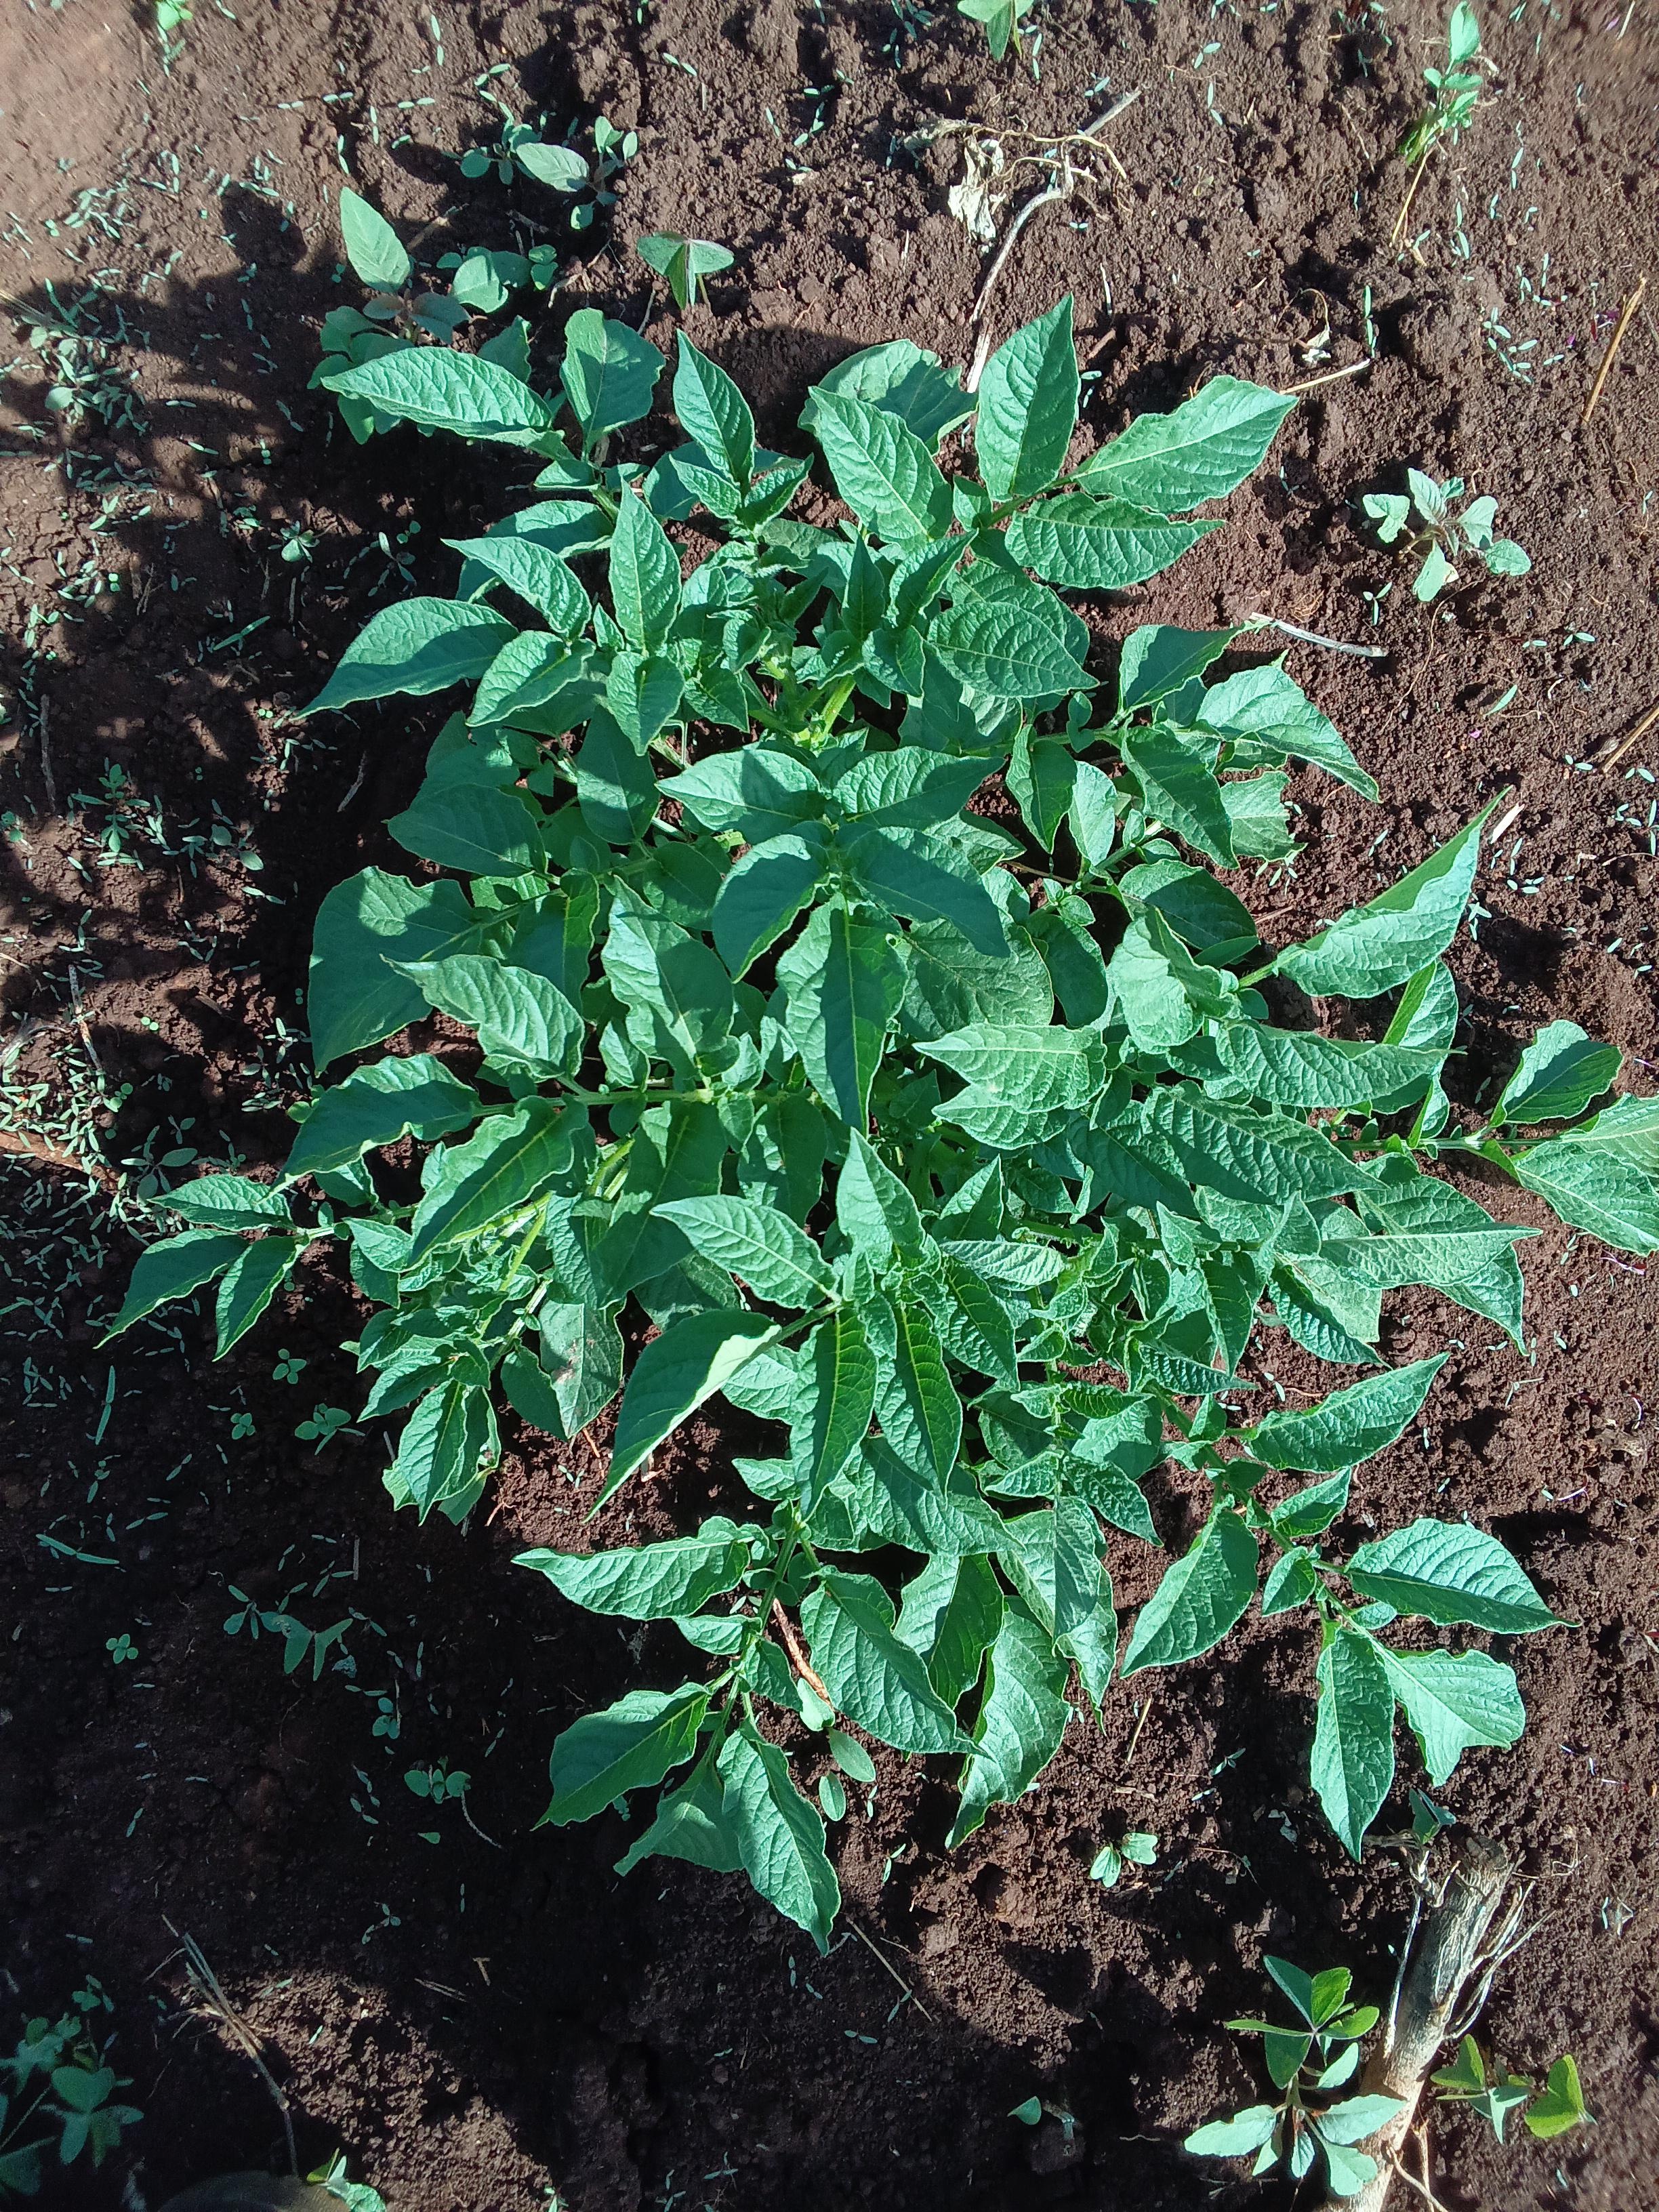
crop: potato
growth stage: vegetative
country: Kenya
